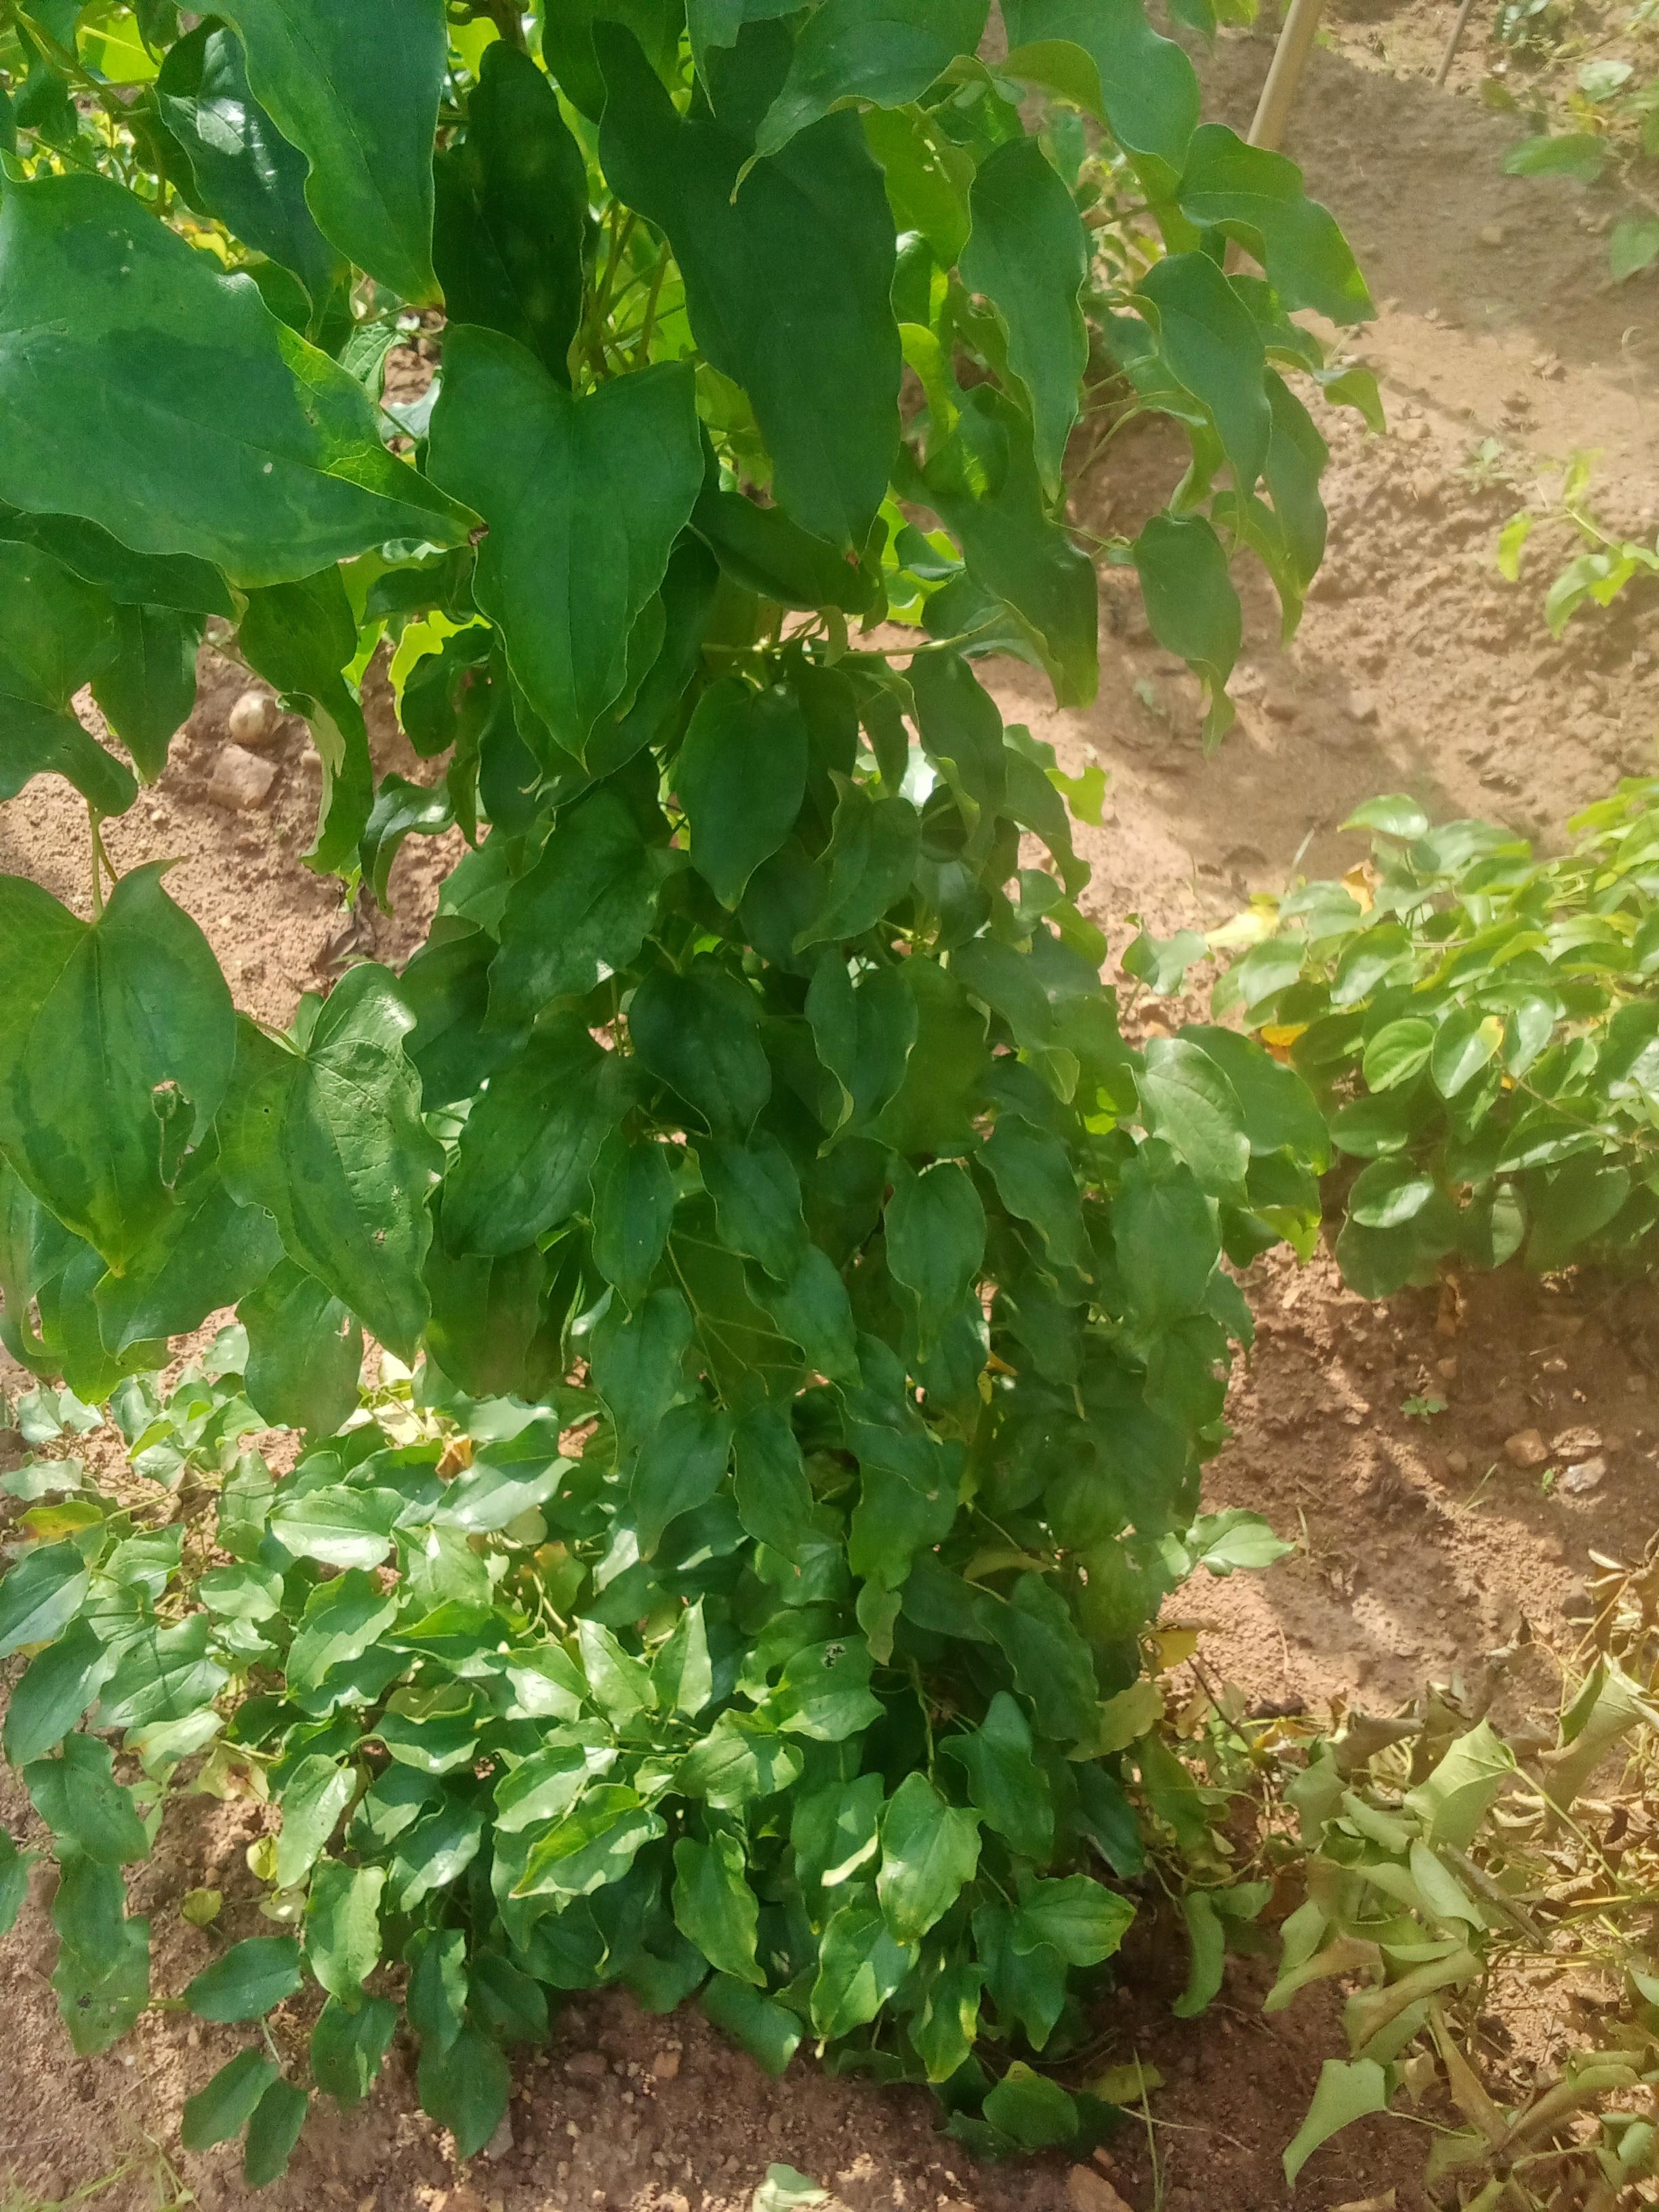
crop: yam
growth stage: vegetative
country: Nigeria
